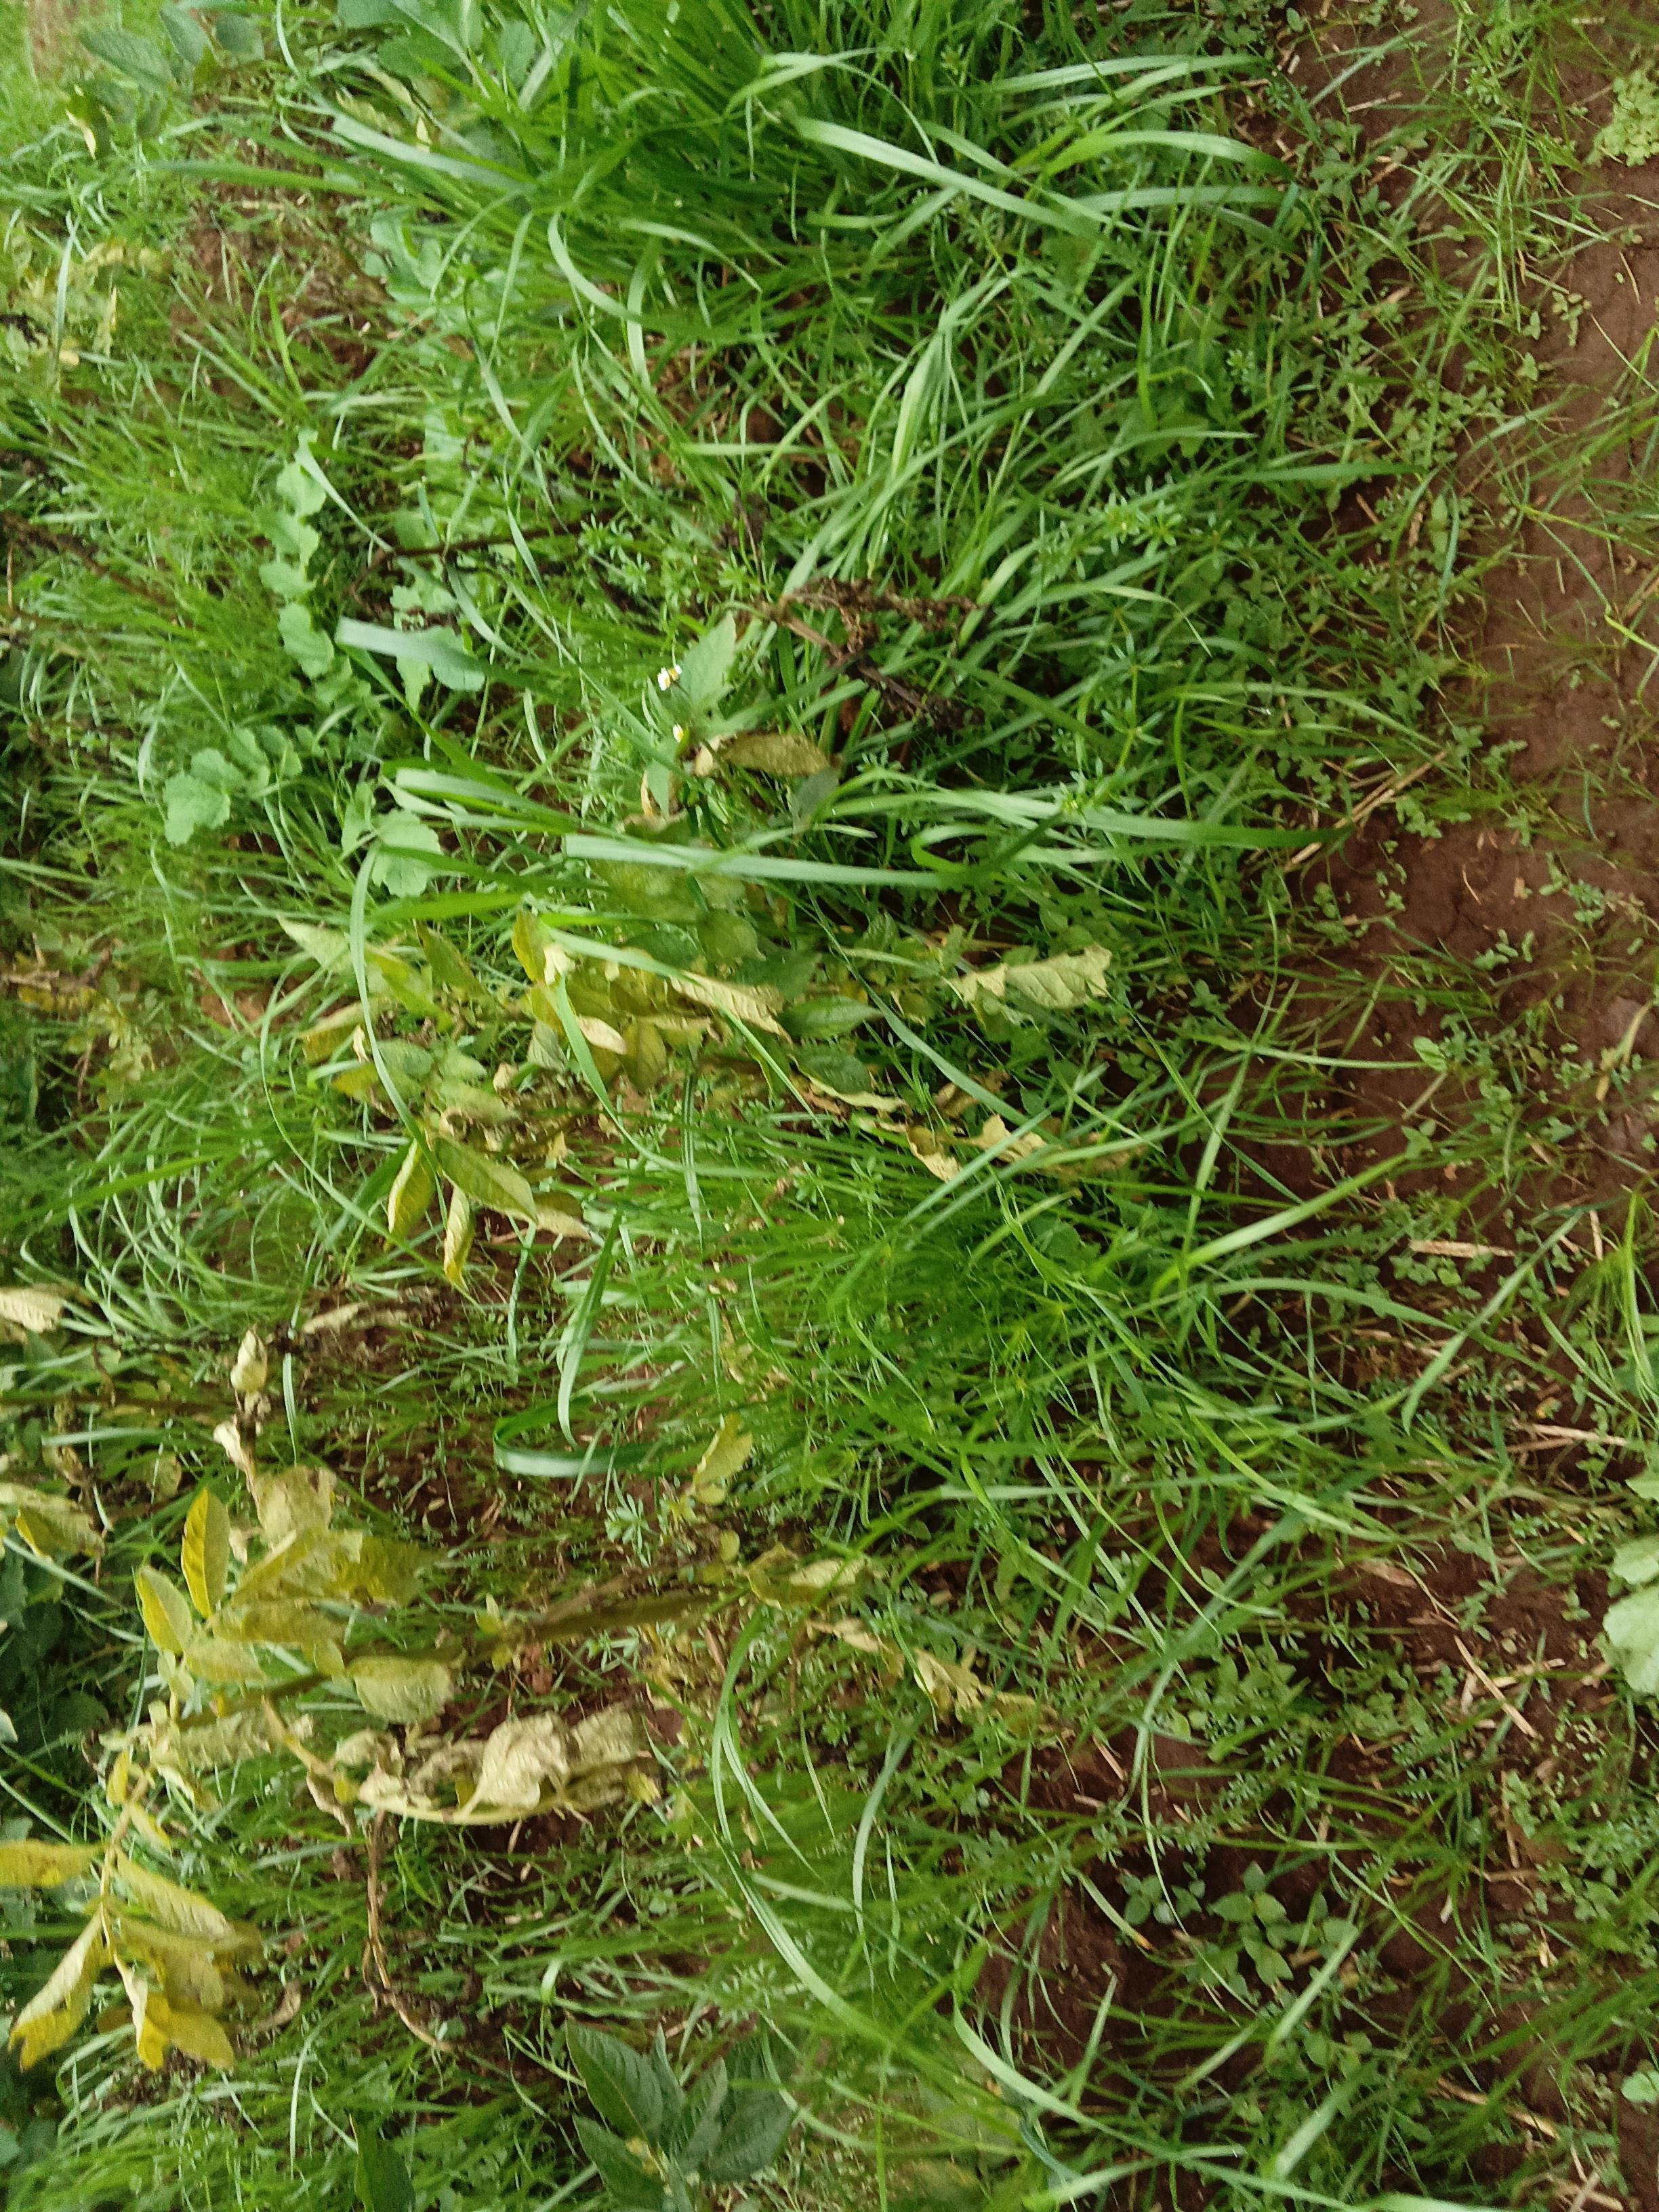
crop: potato
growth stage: harvest maturity
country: Kenya
